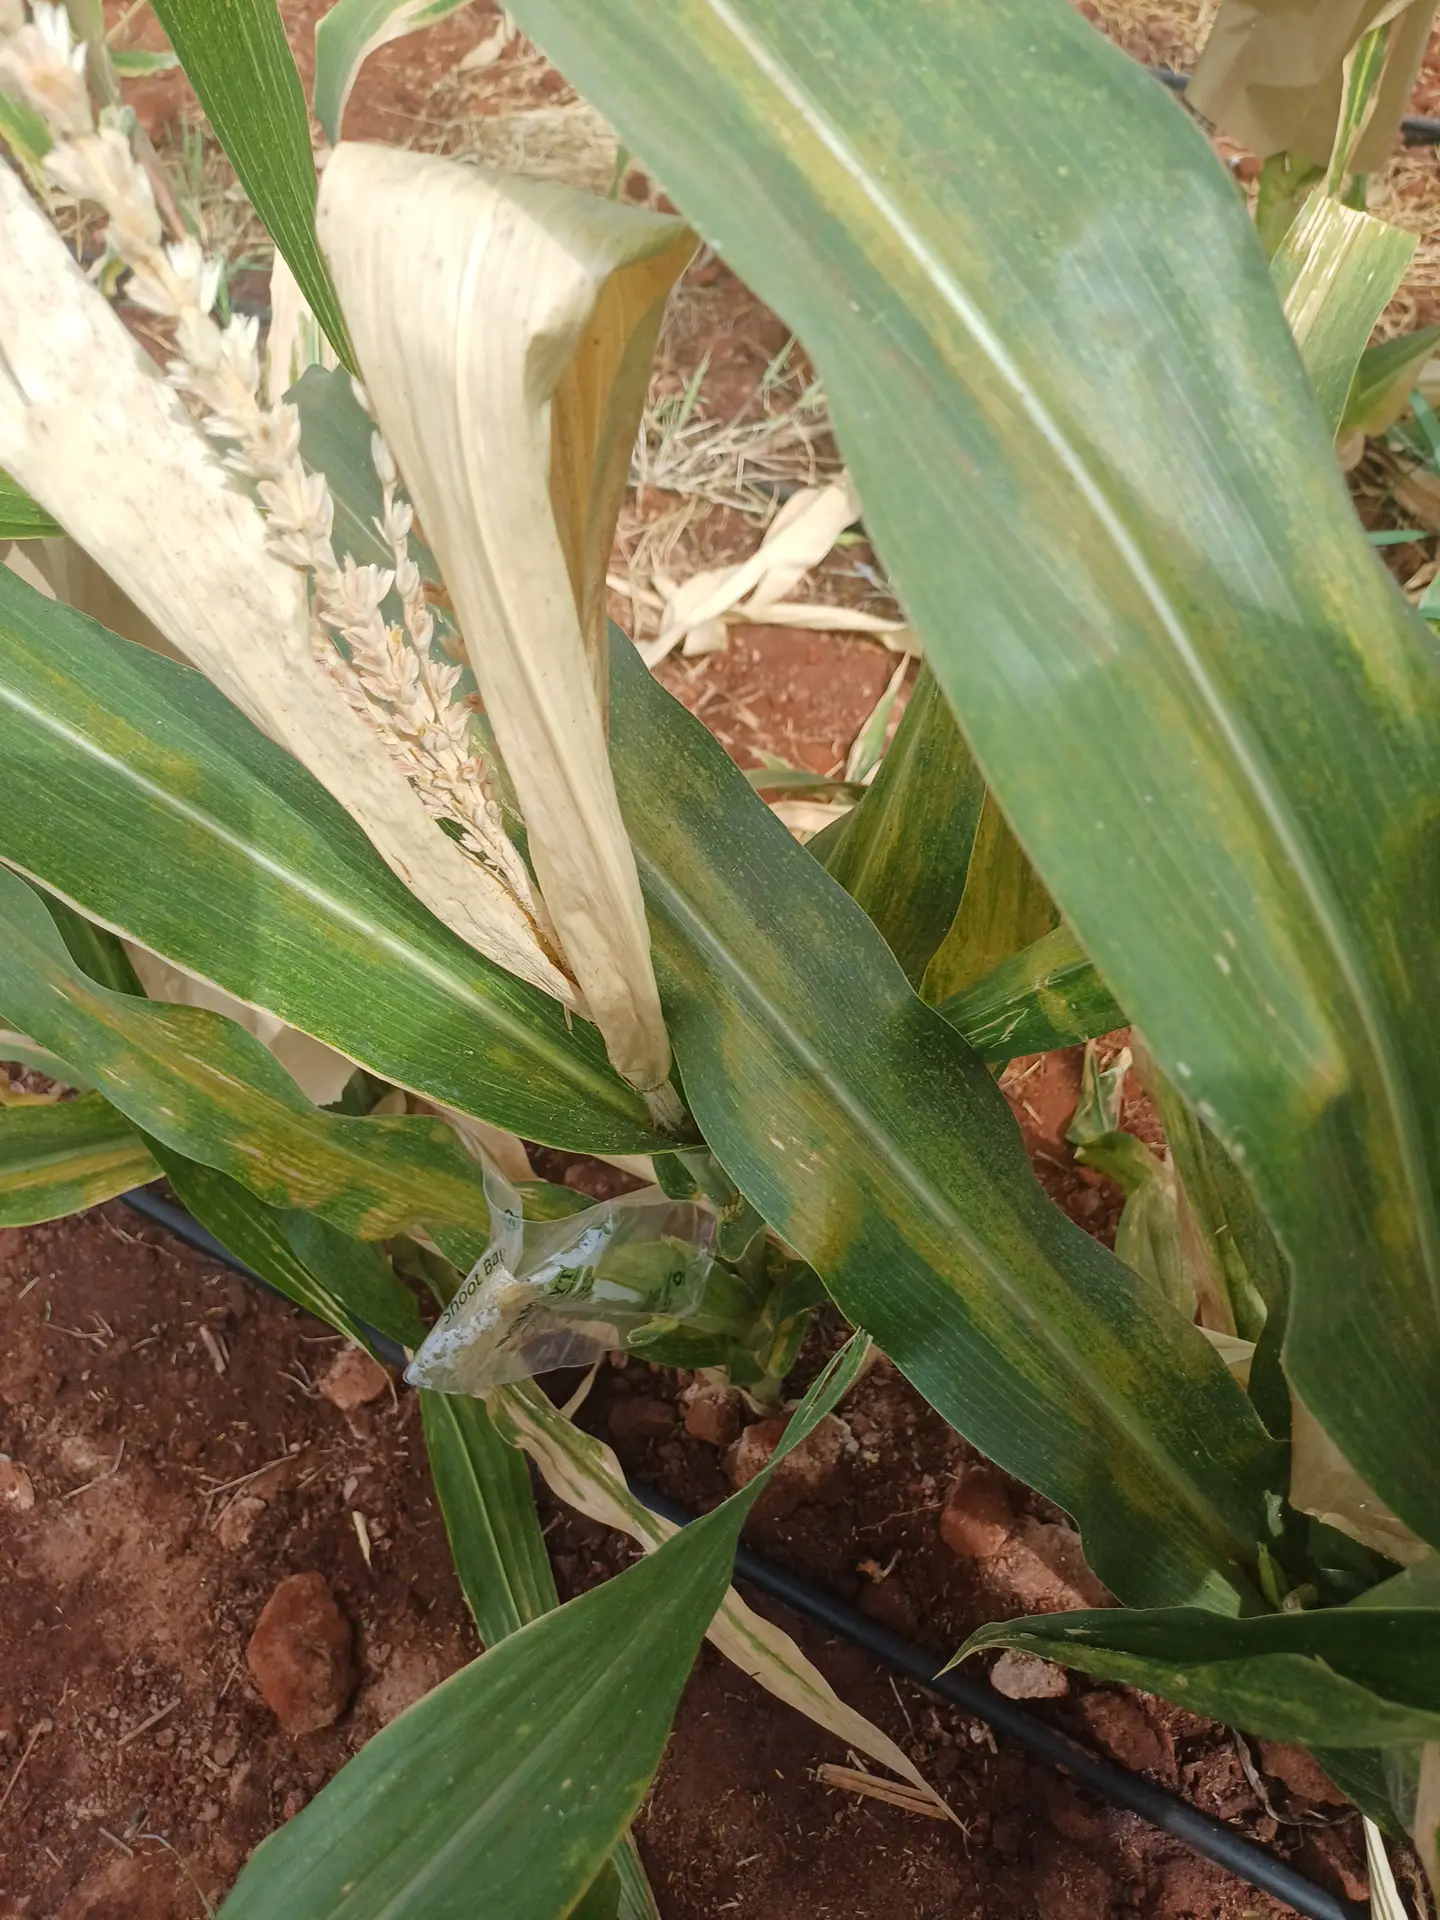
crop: maize
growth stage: flowering
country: Kenya
